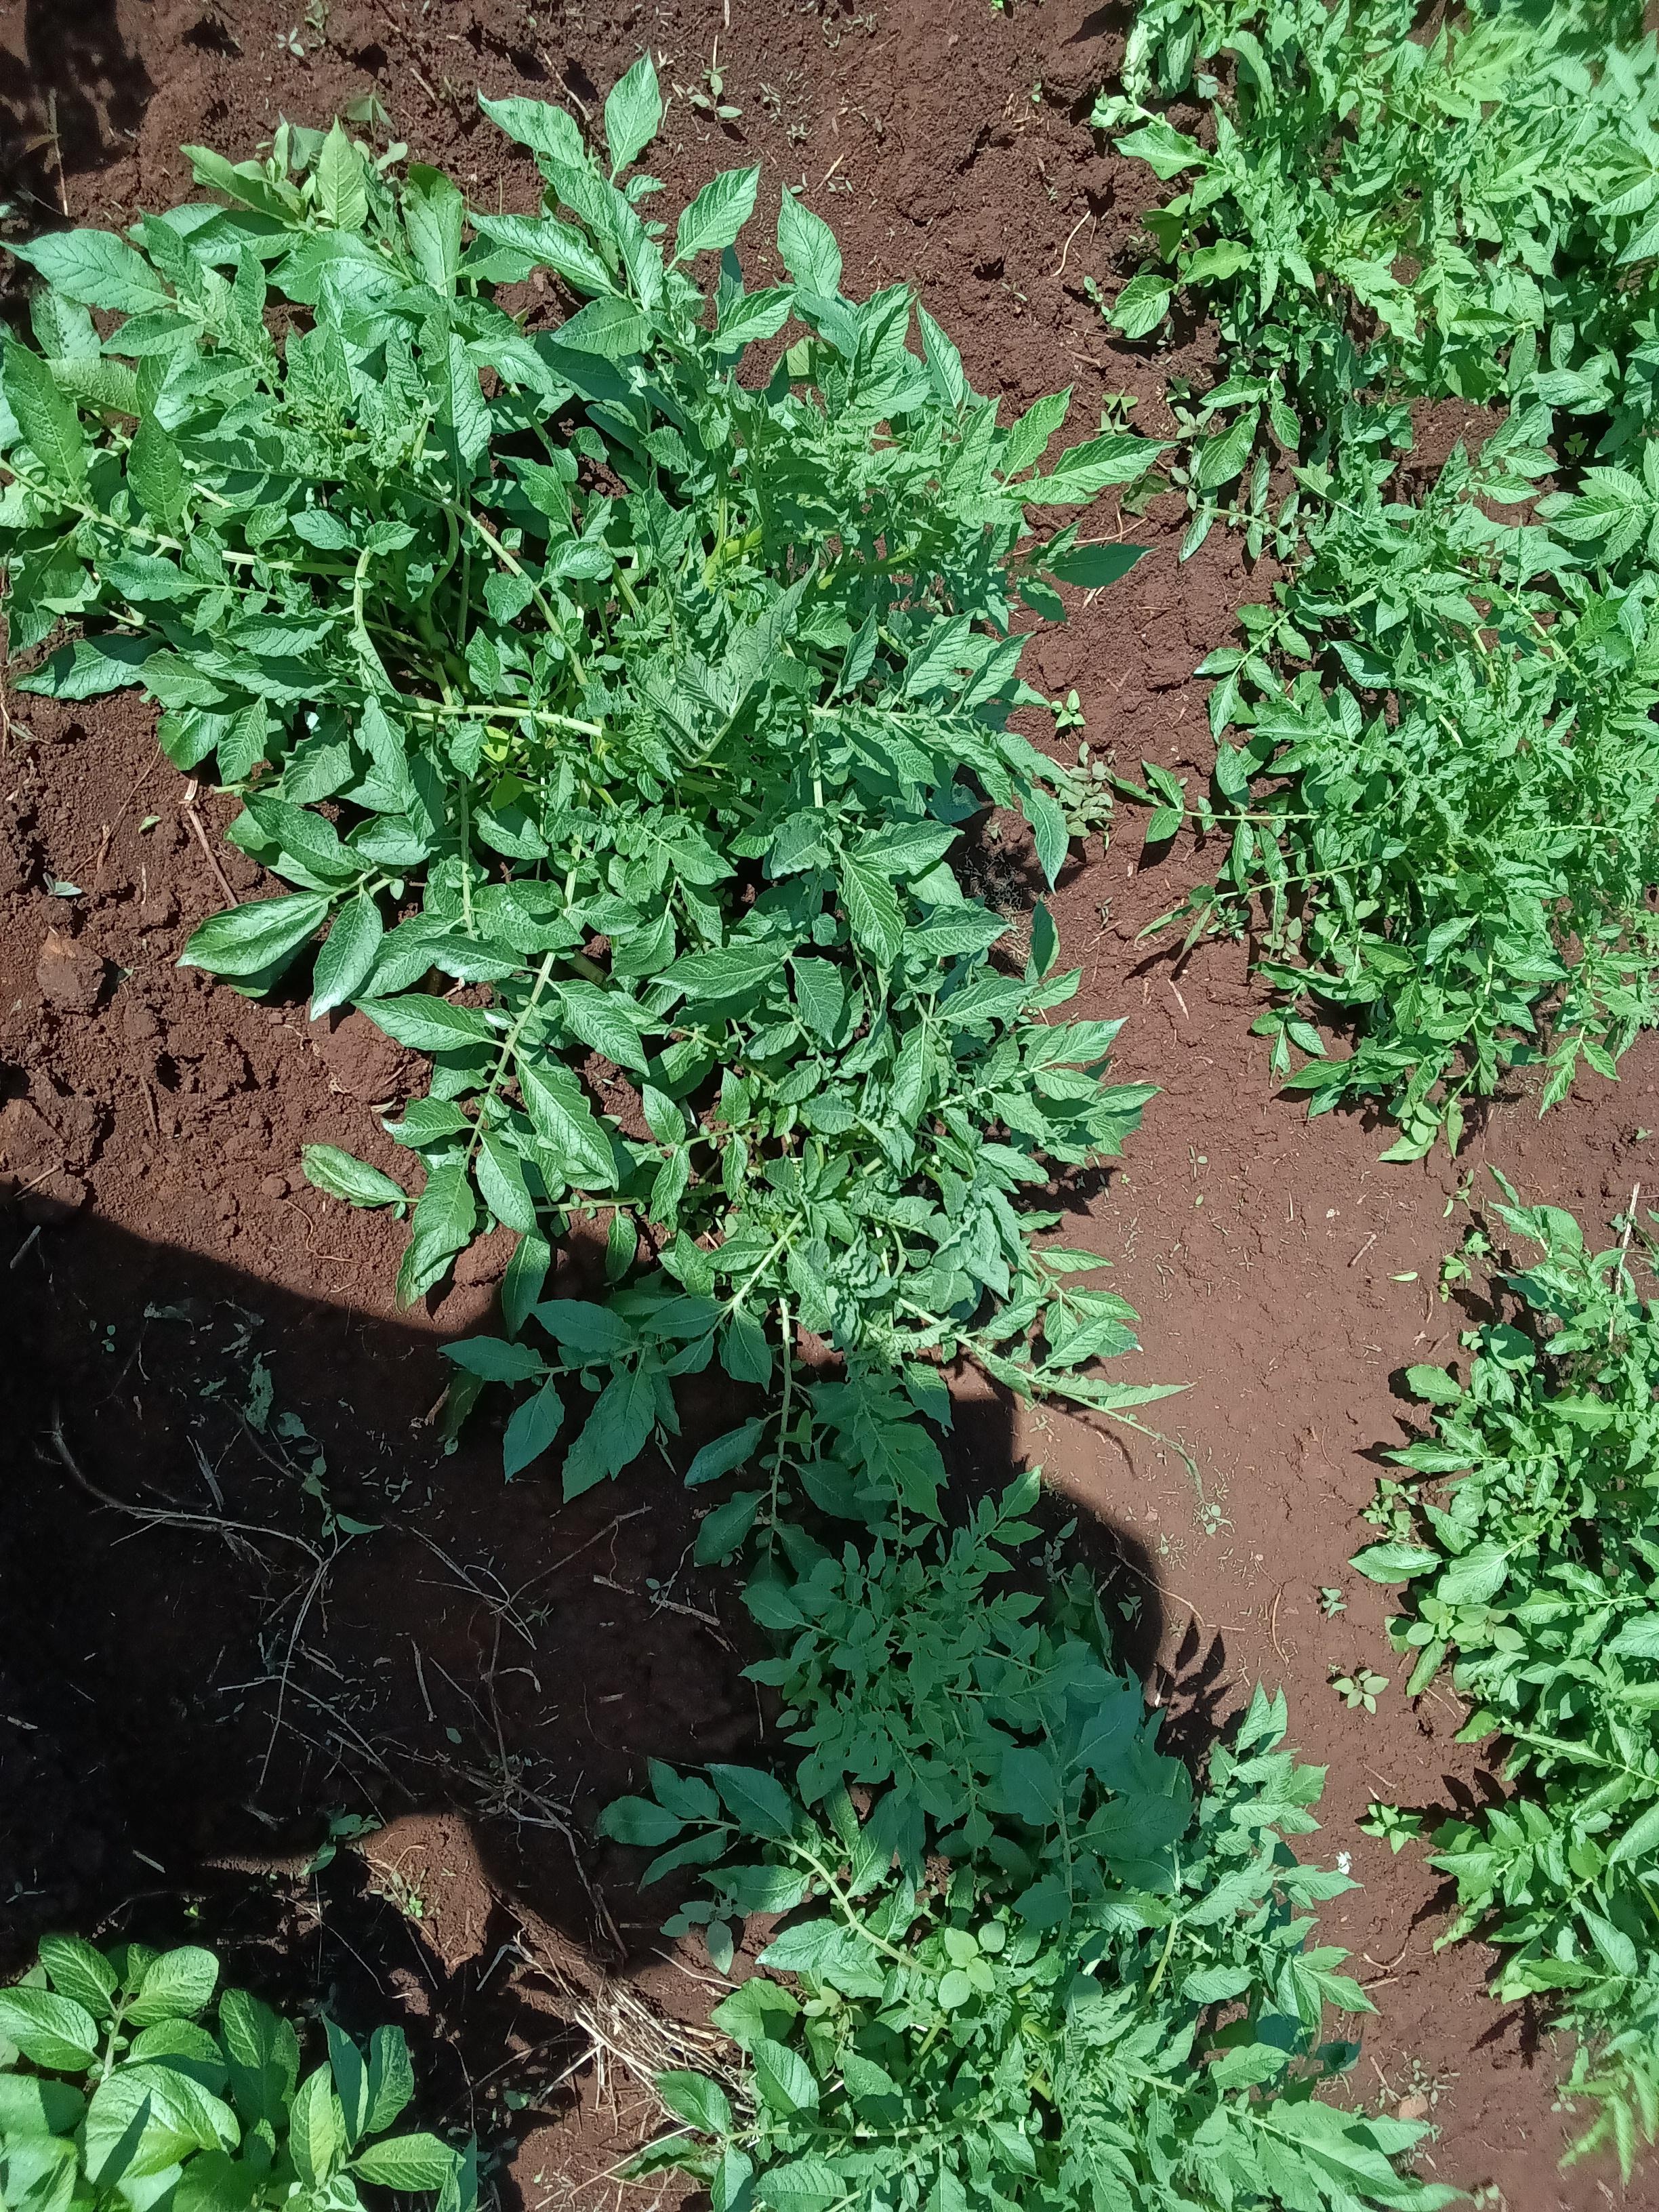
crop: potato
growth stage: vegetative
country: Kenya
